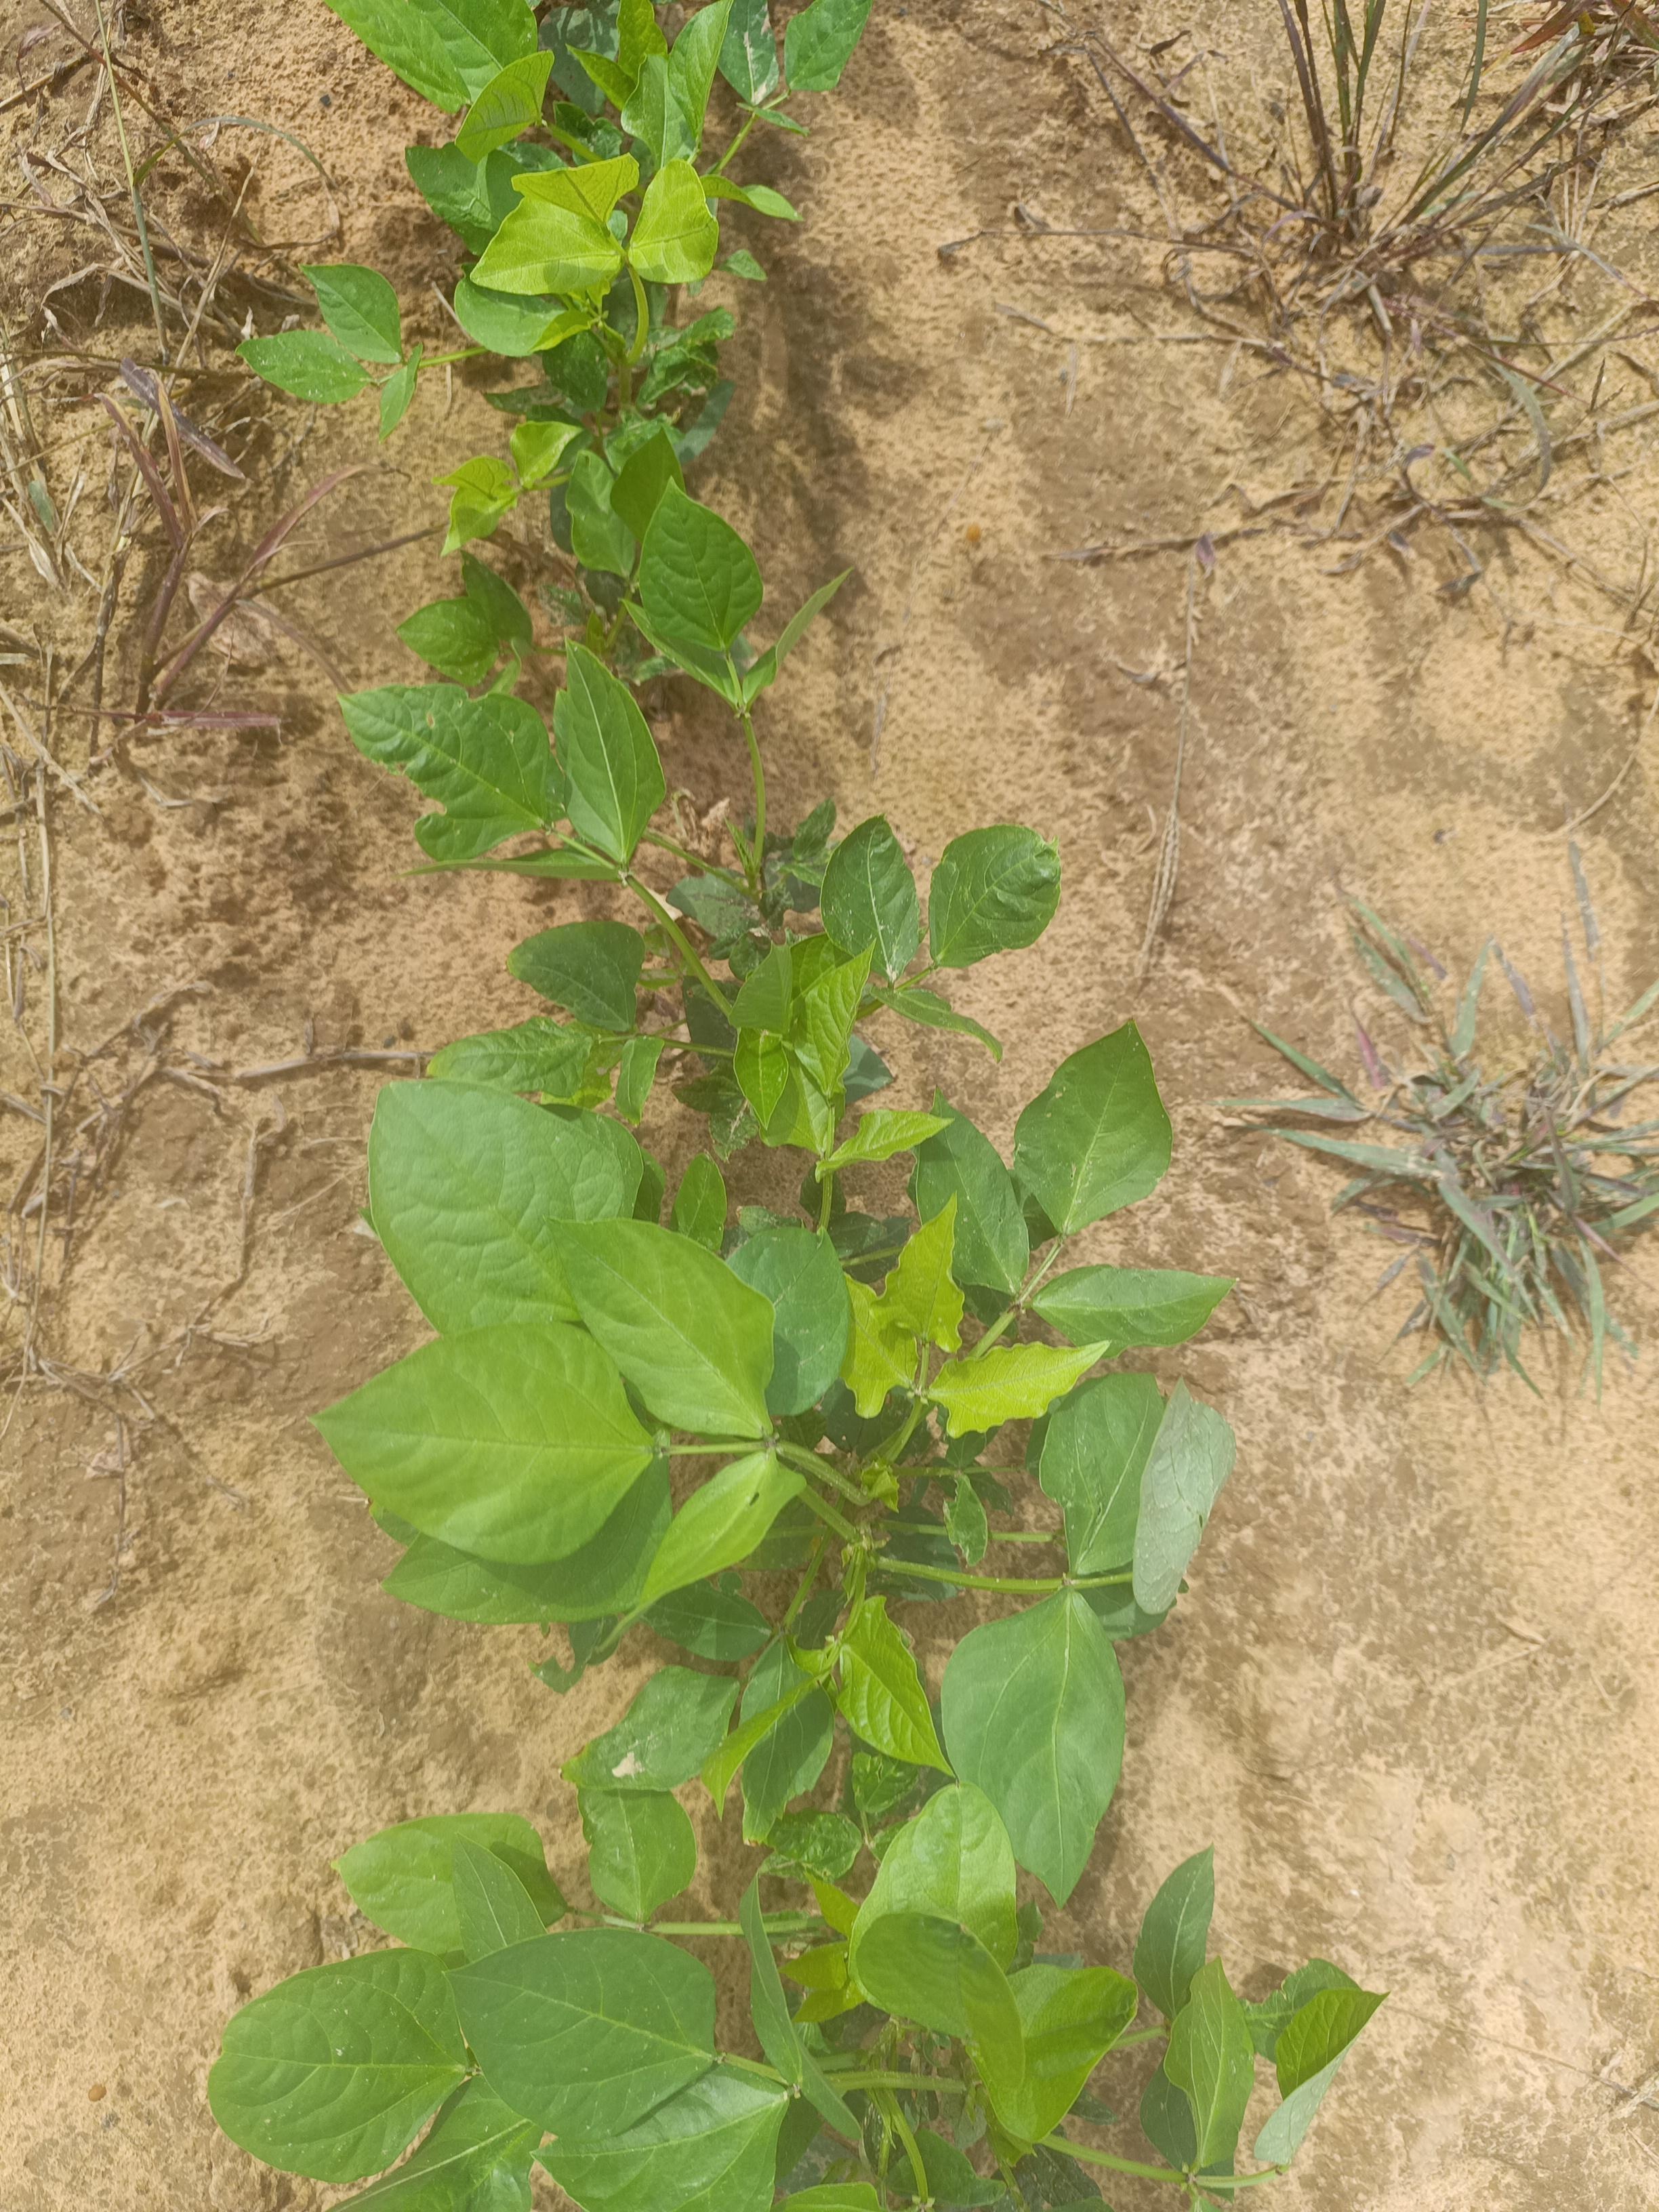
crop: cowpea
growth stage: emergence
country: Nigeria
